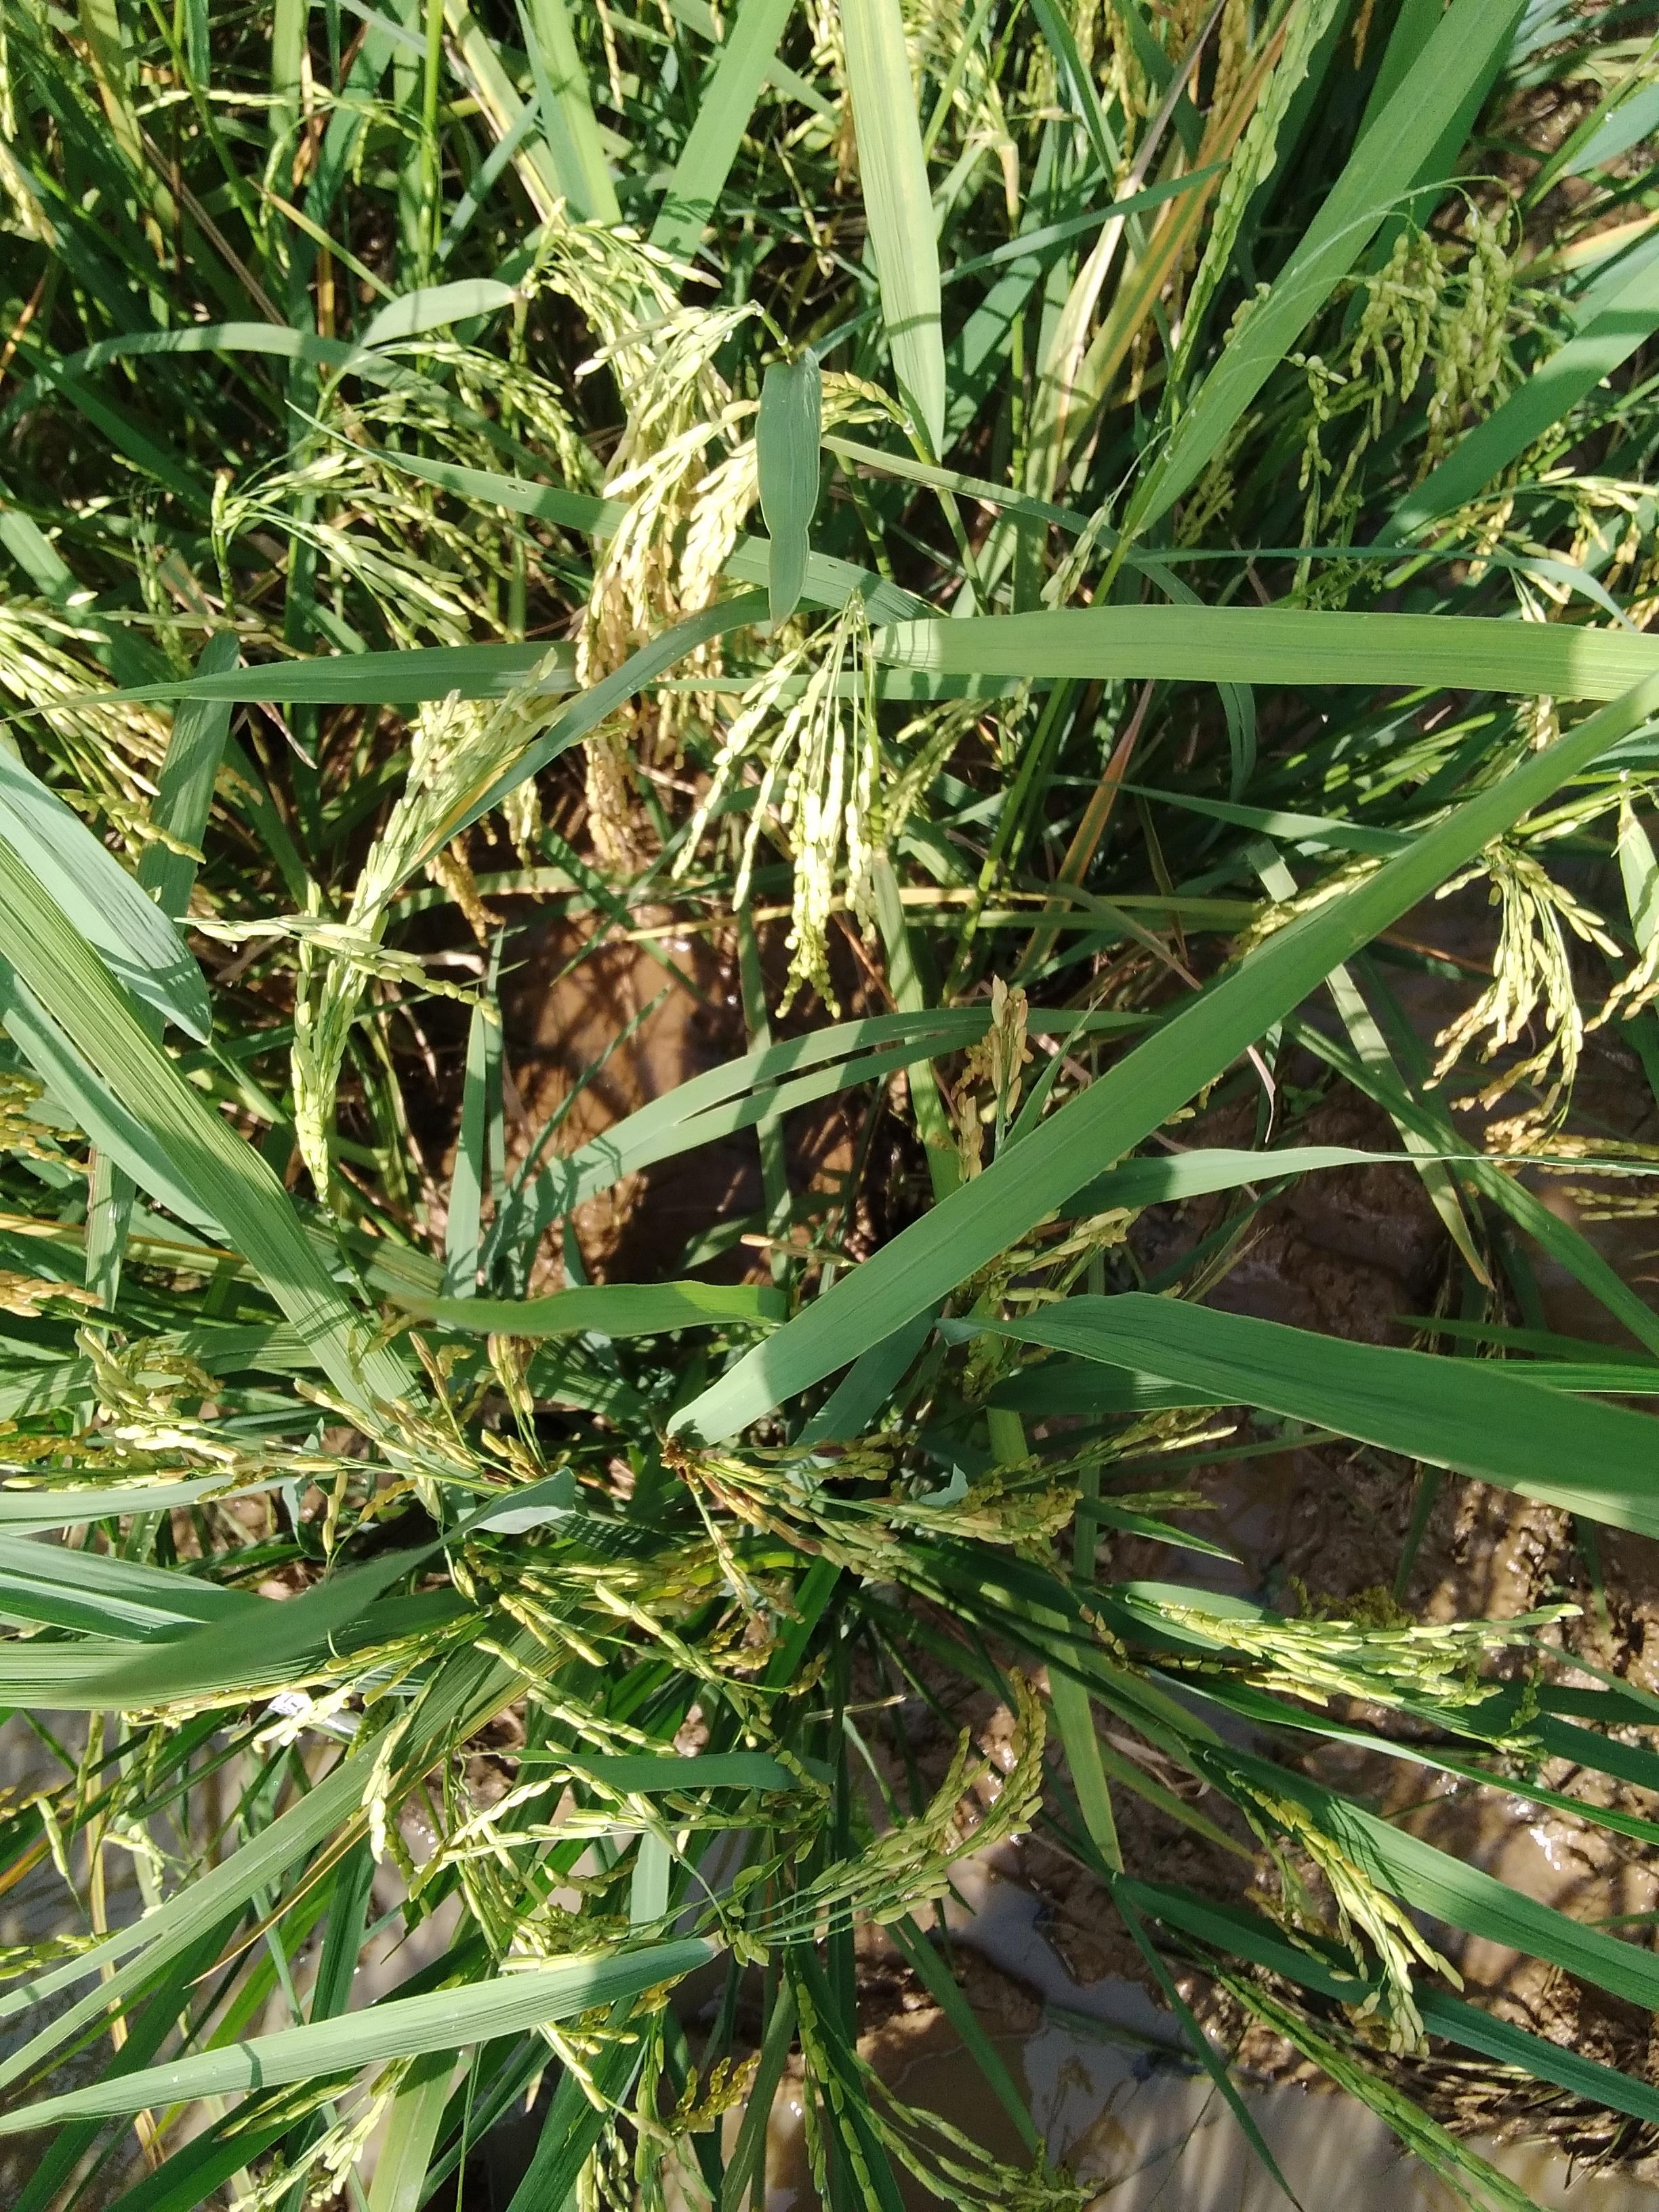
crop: rice
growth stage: ripening
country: Nigeria
